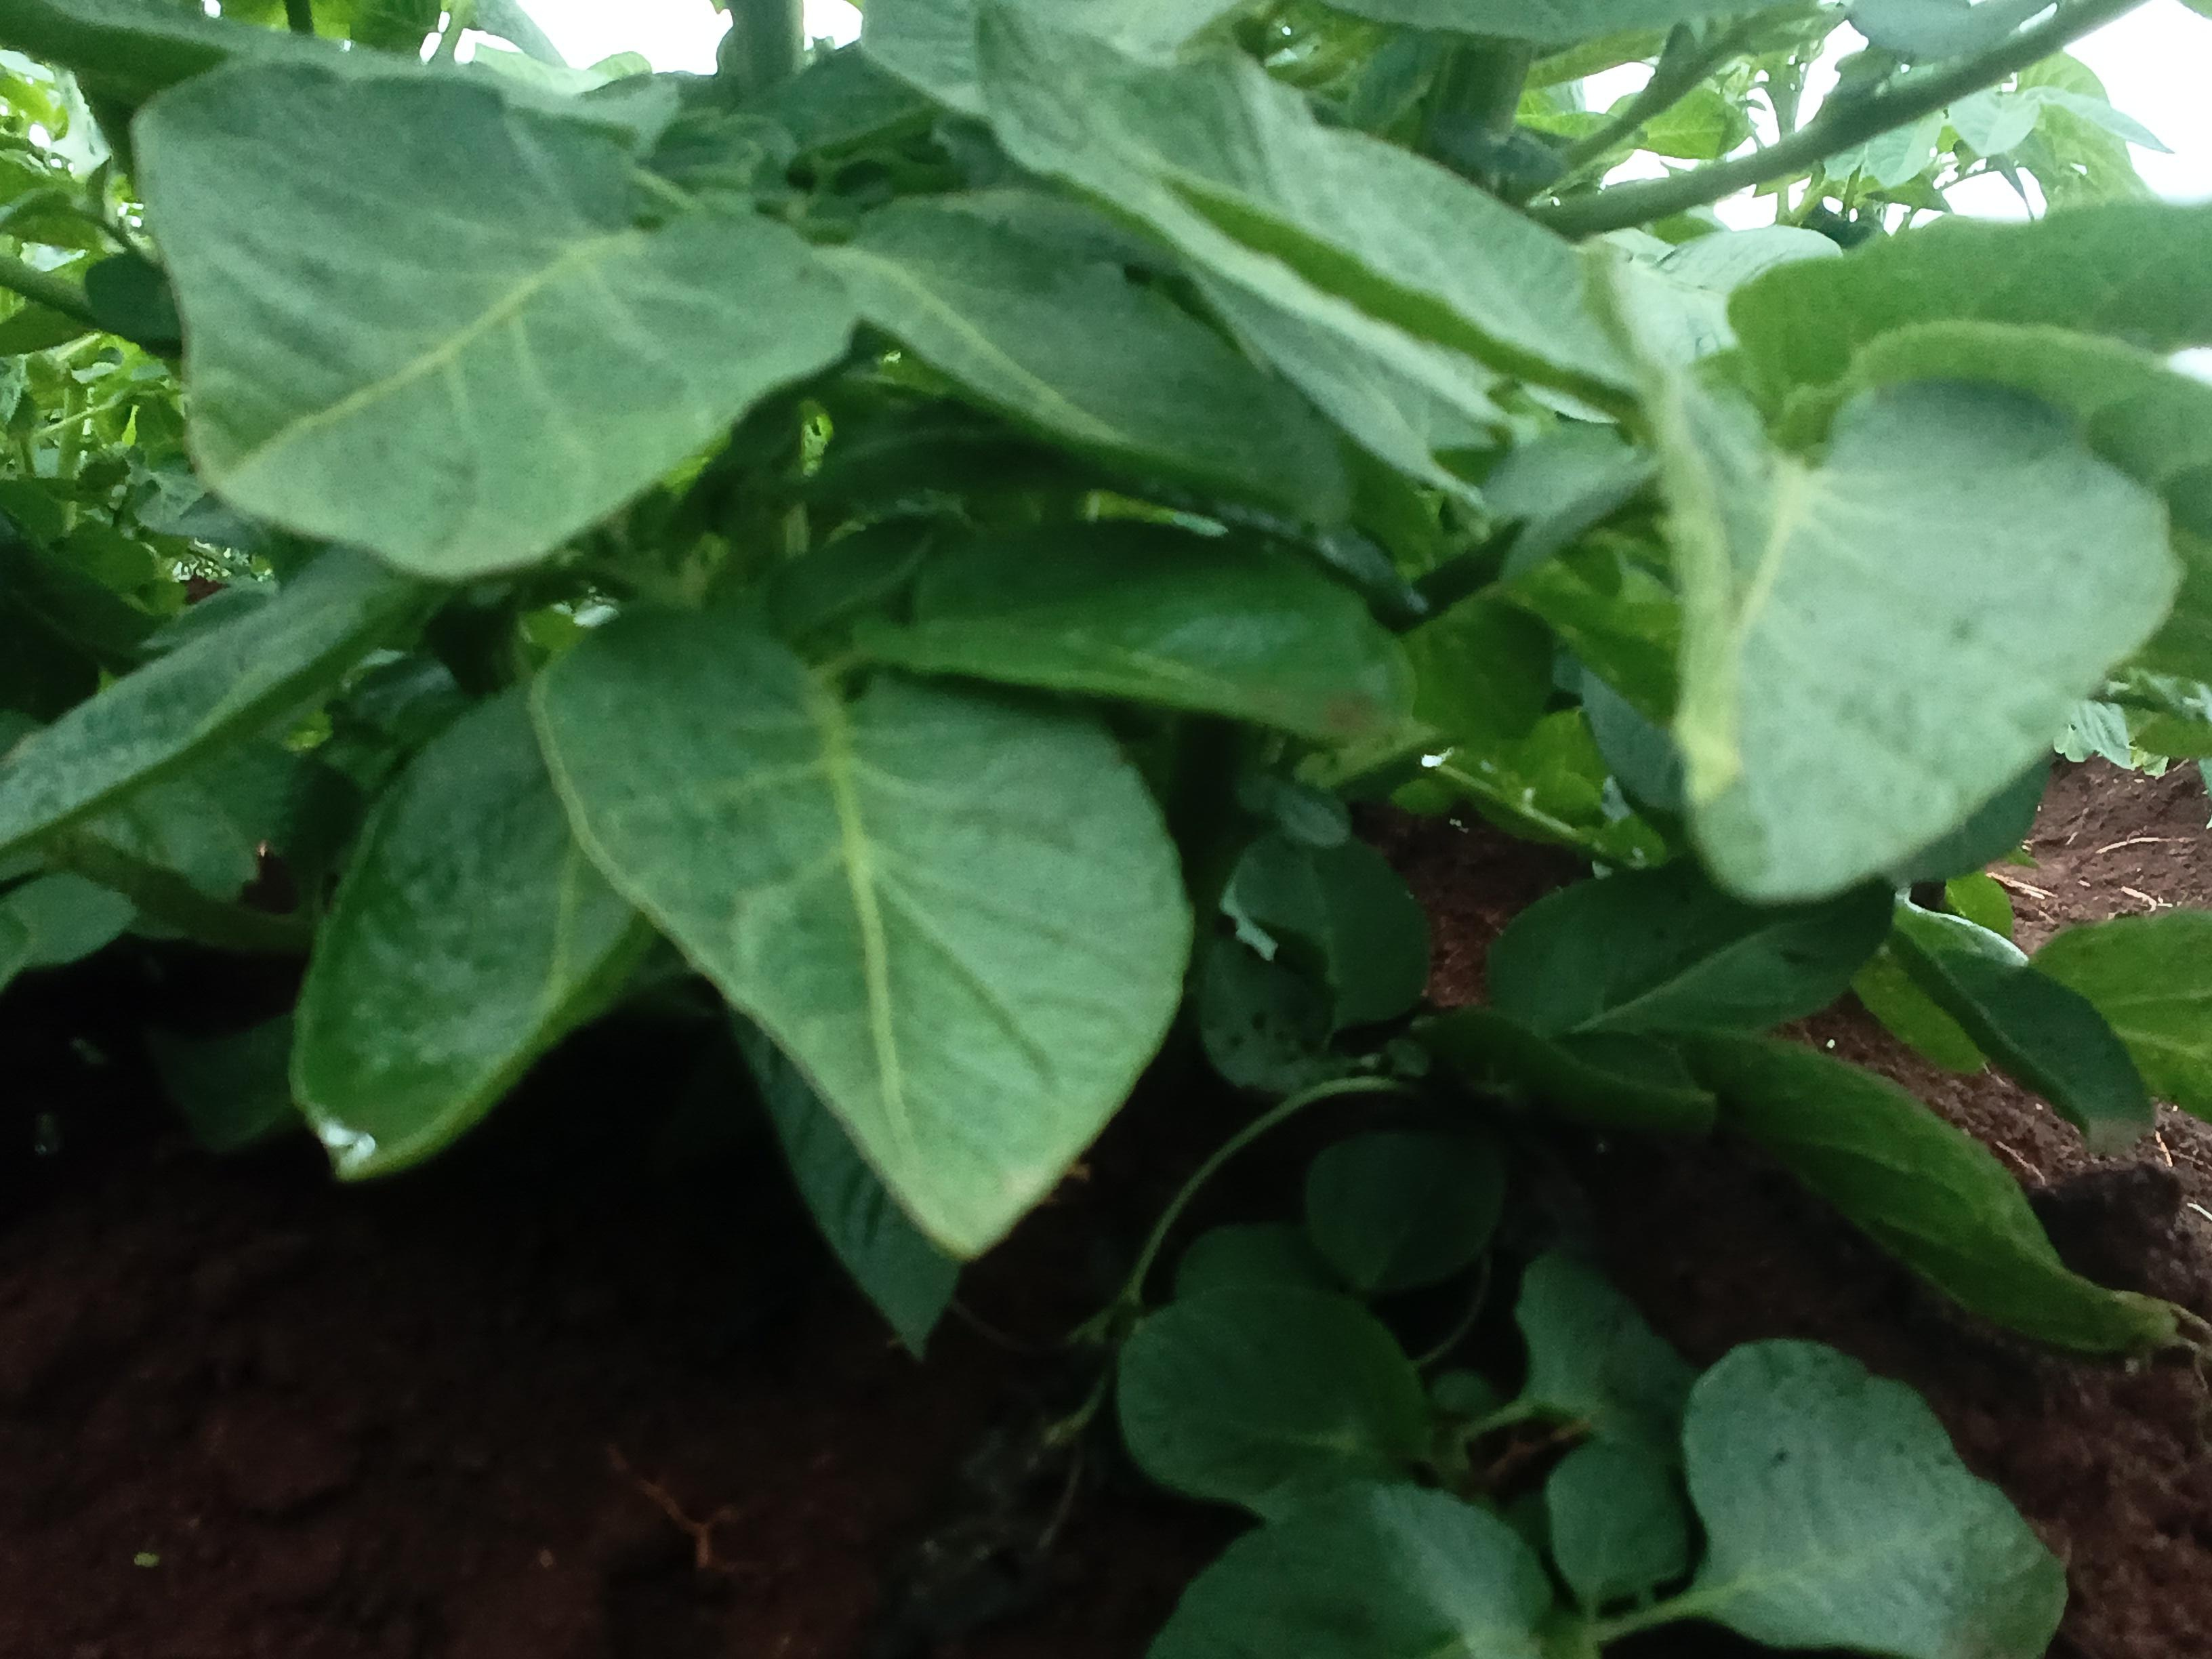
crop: potato
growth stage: vegetative
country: Kenya
